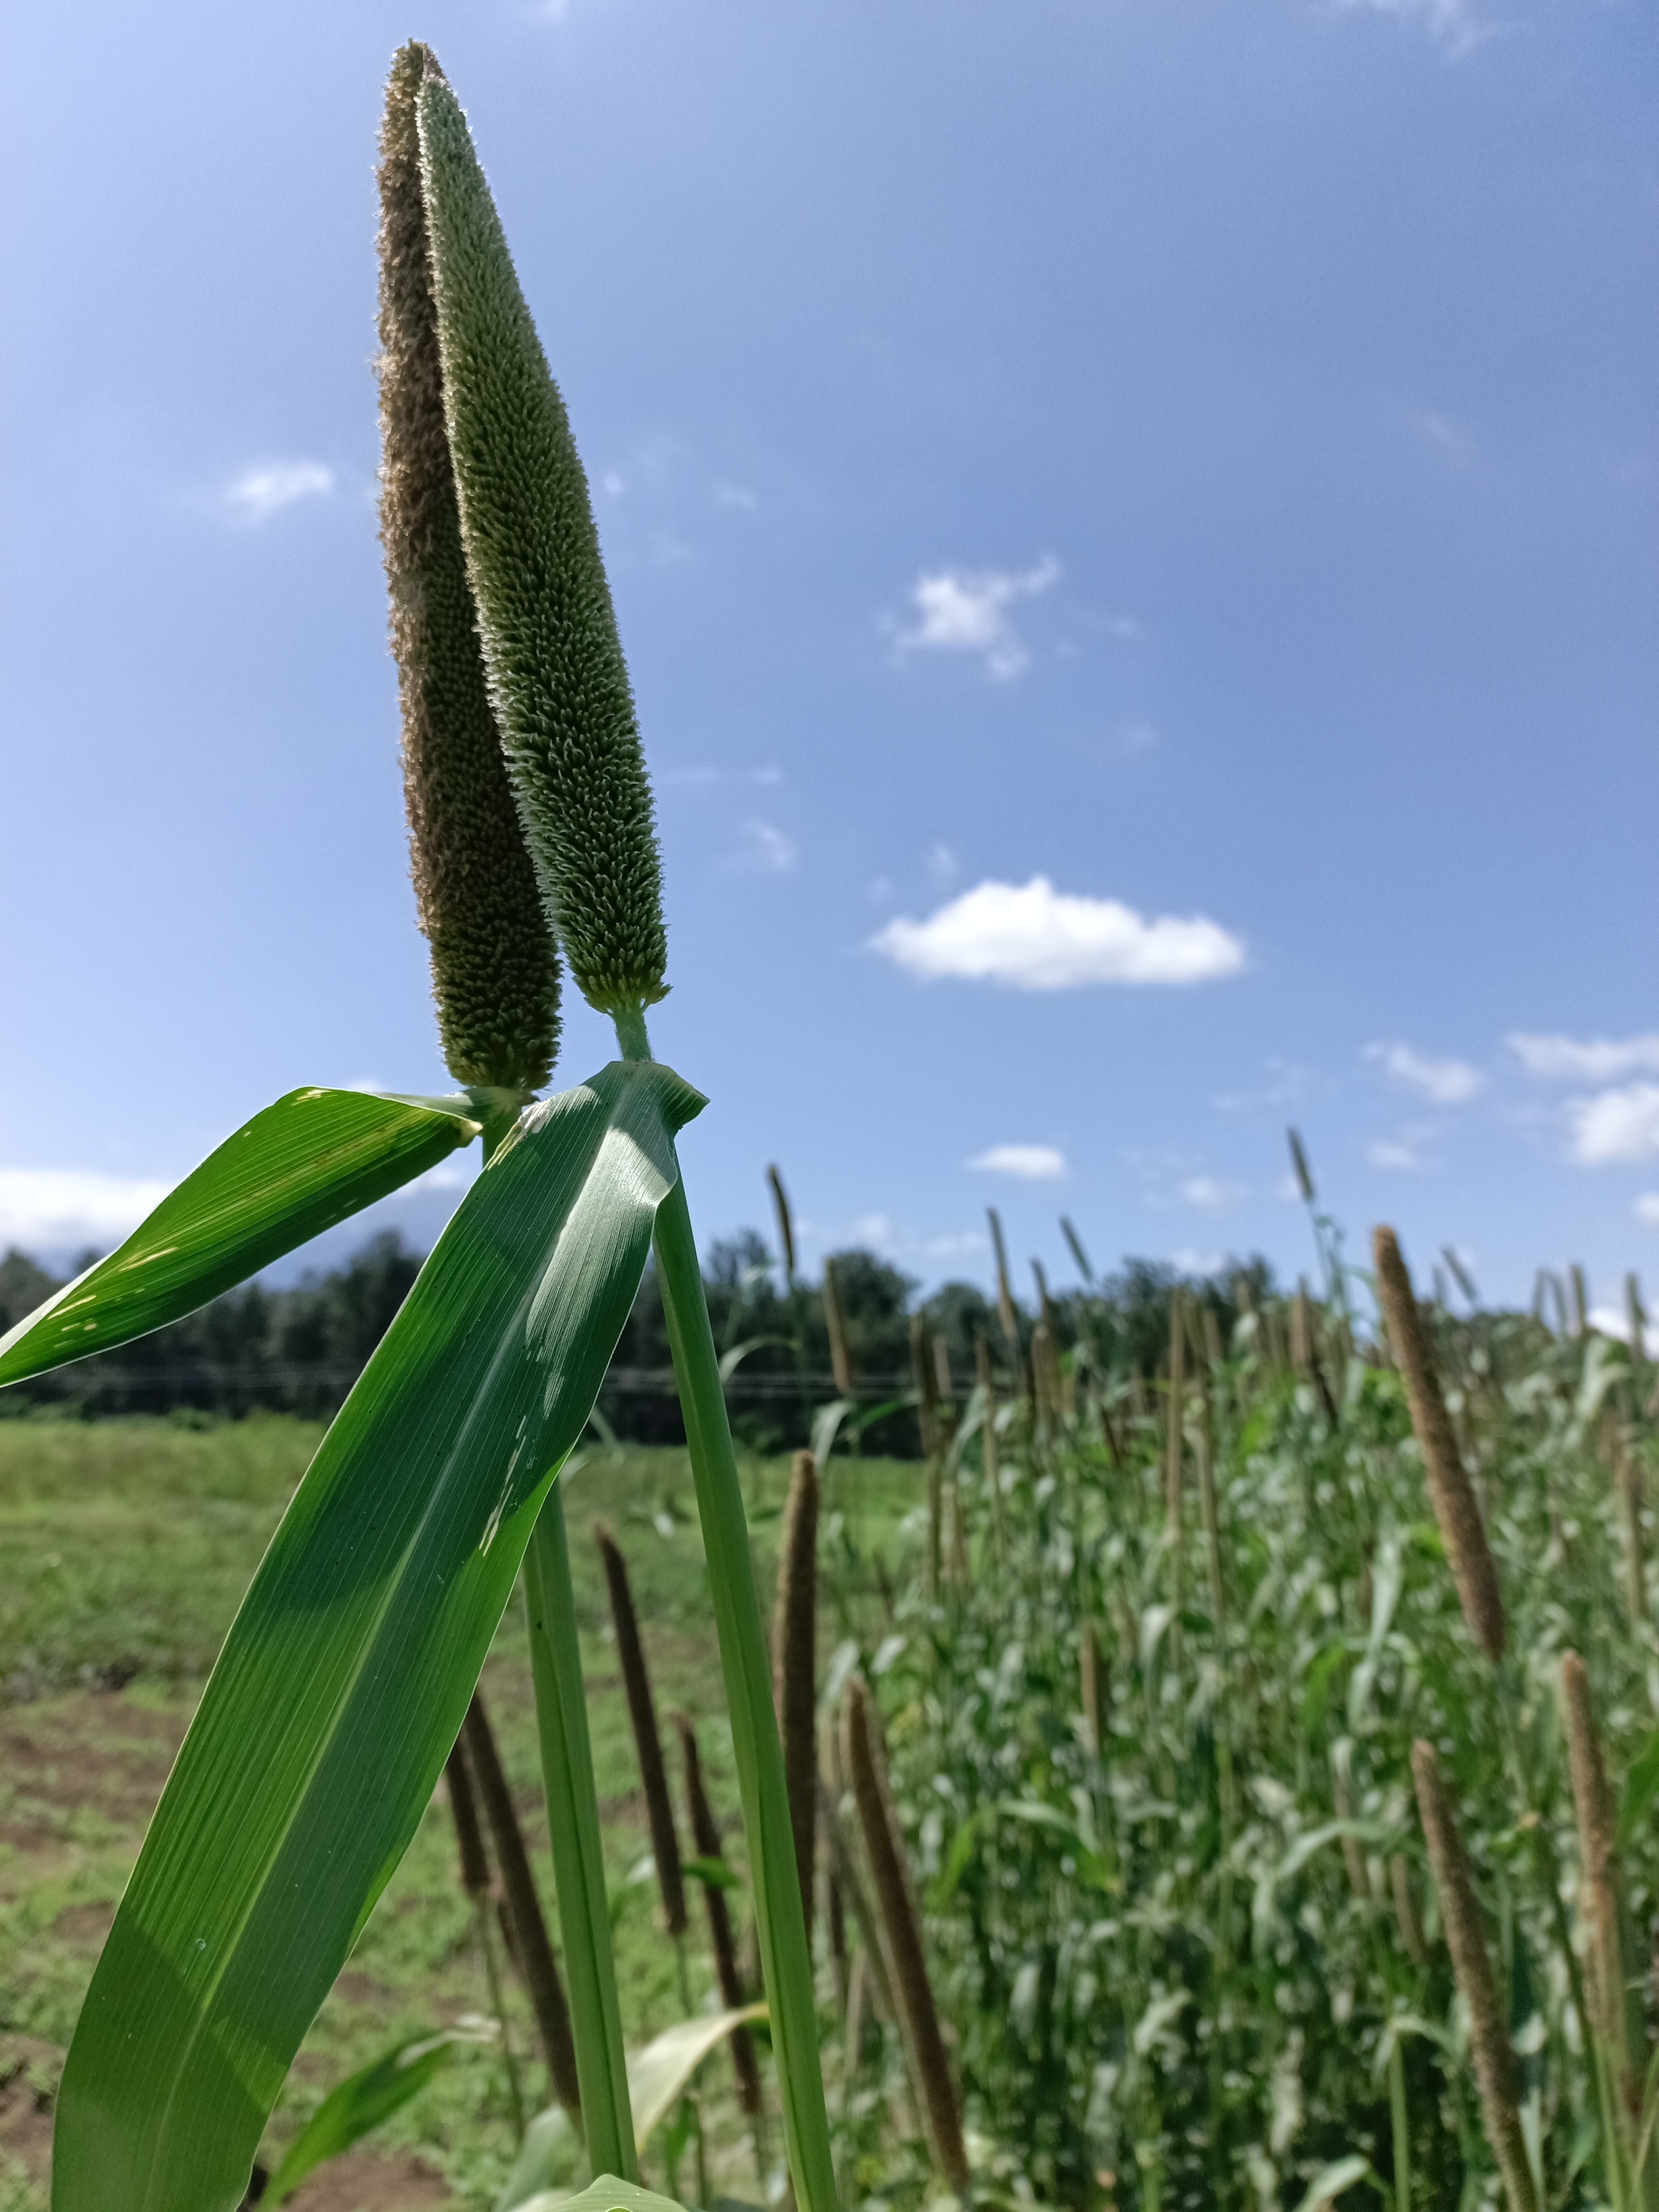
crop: pearl millet
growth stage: filling grain
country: Tanzania
